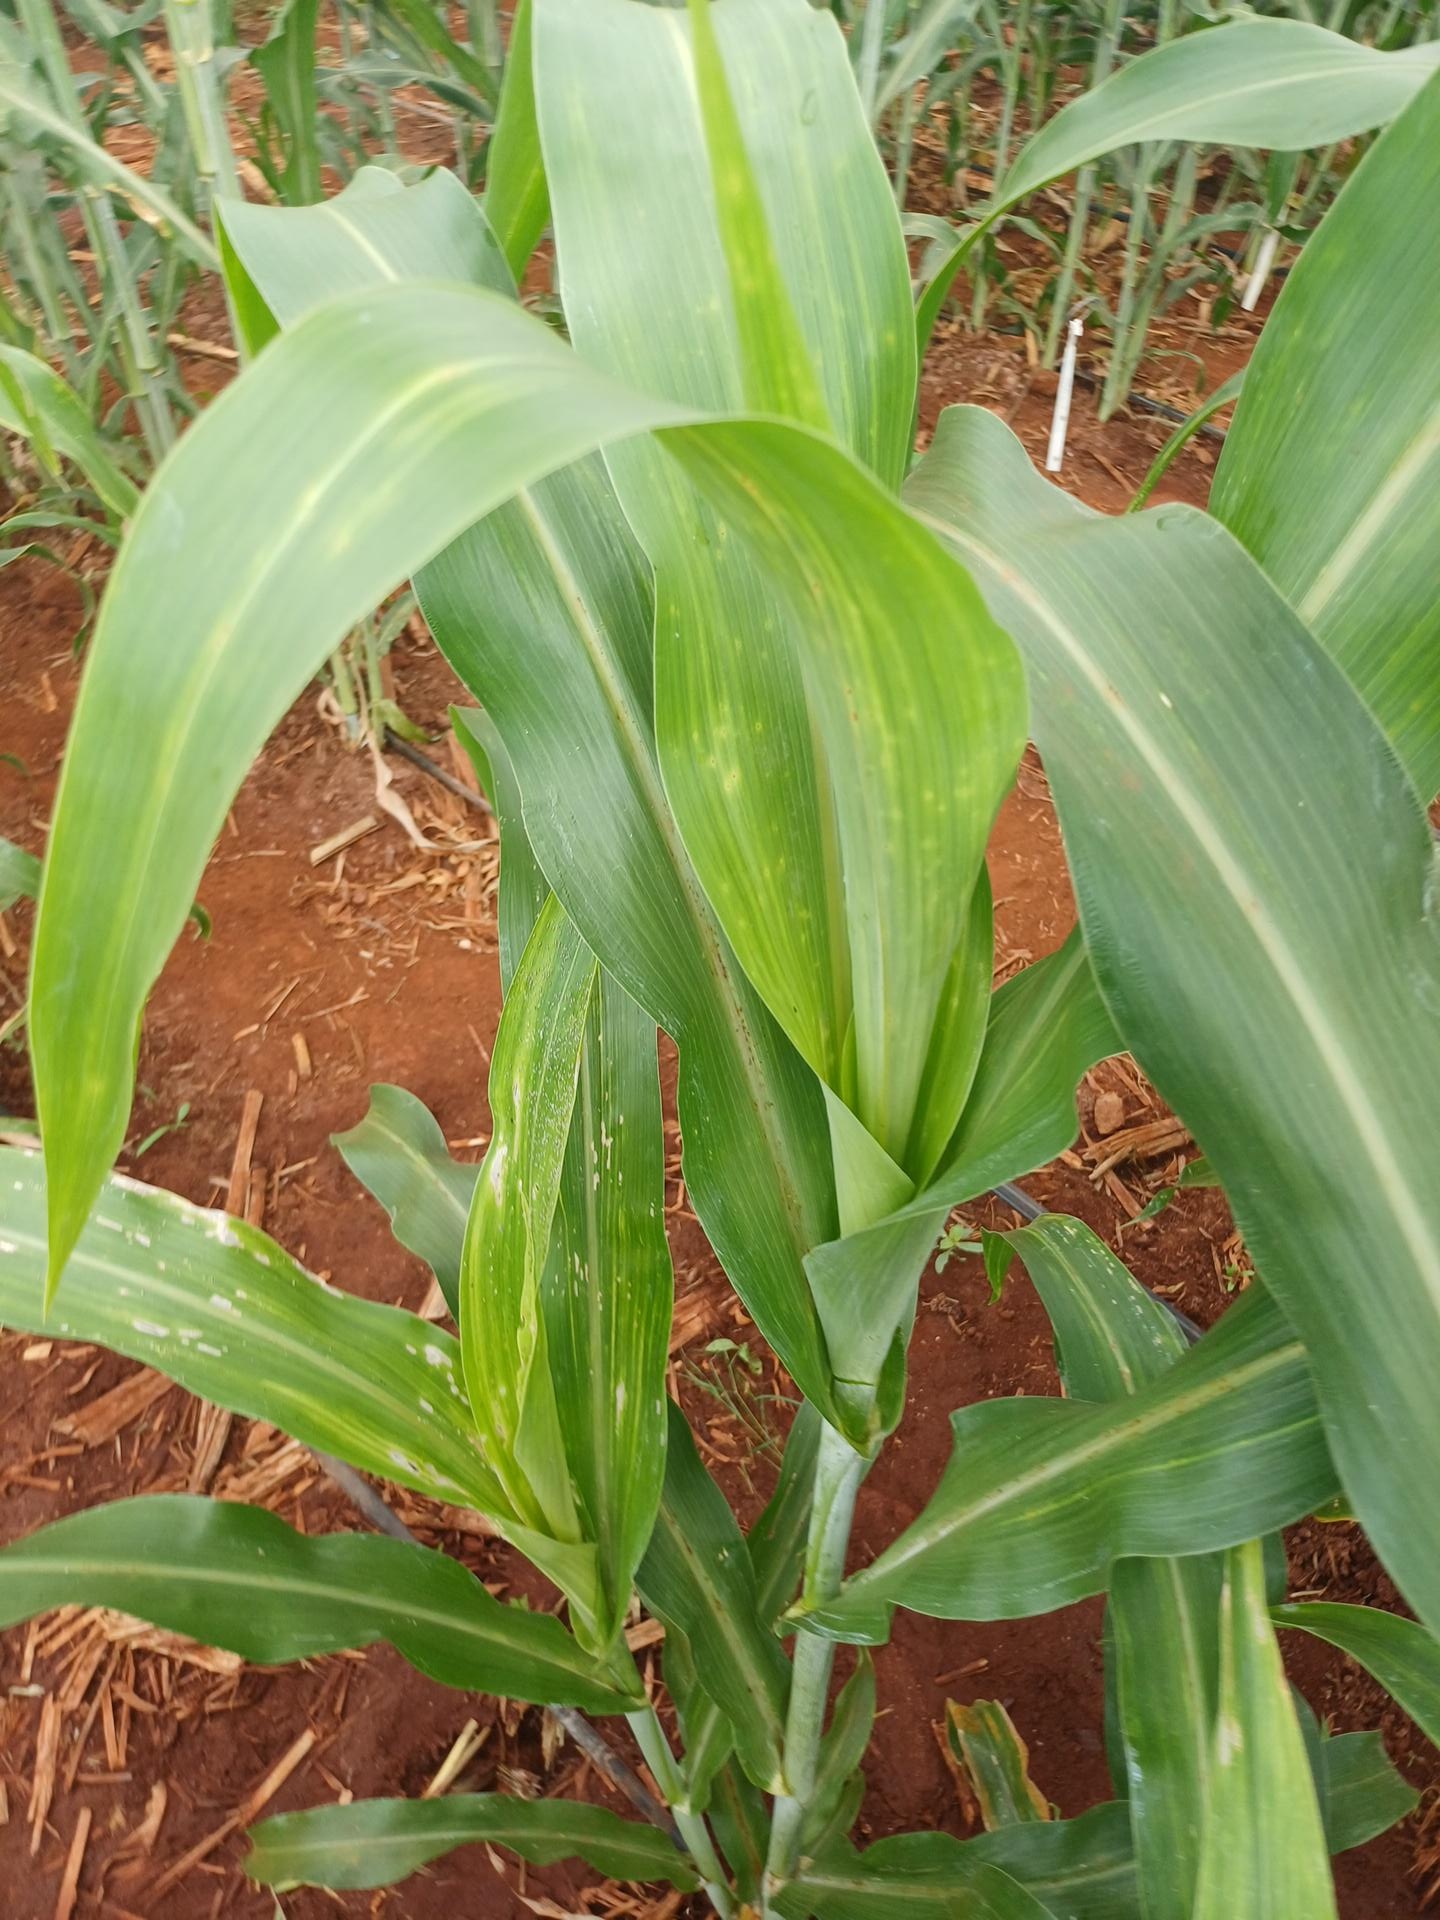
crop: sorghum
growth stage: vegetative
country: Kenya
